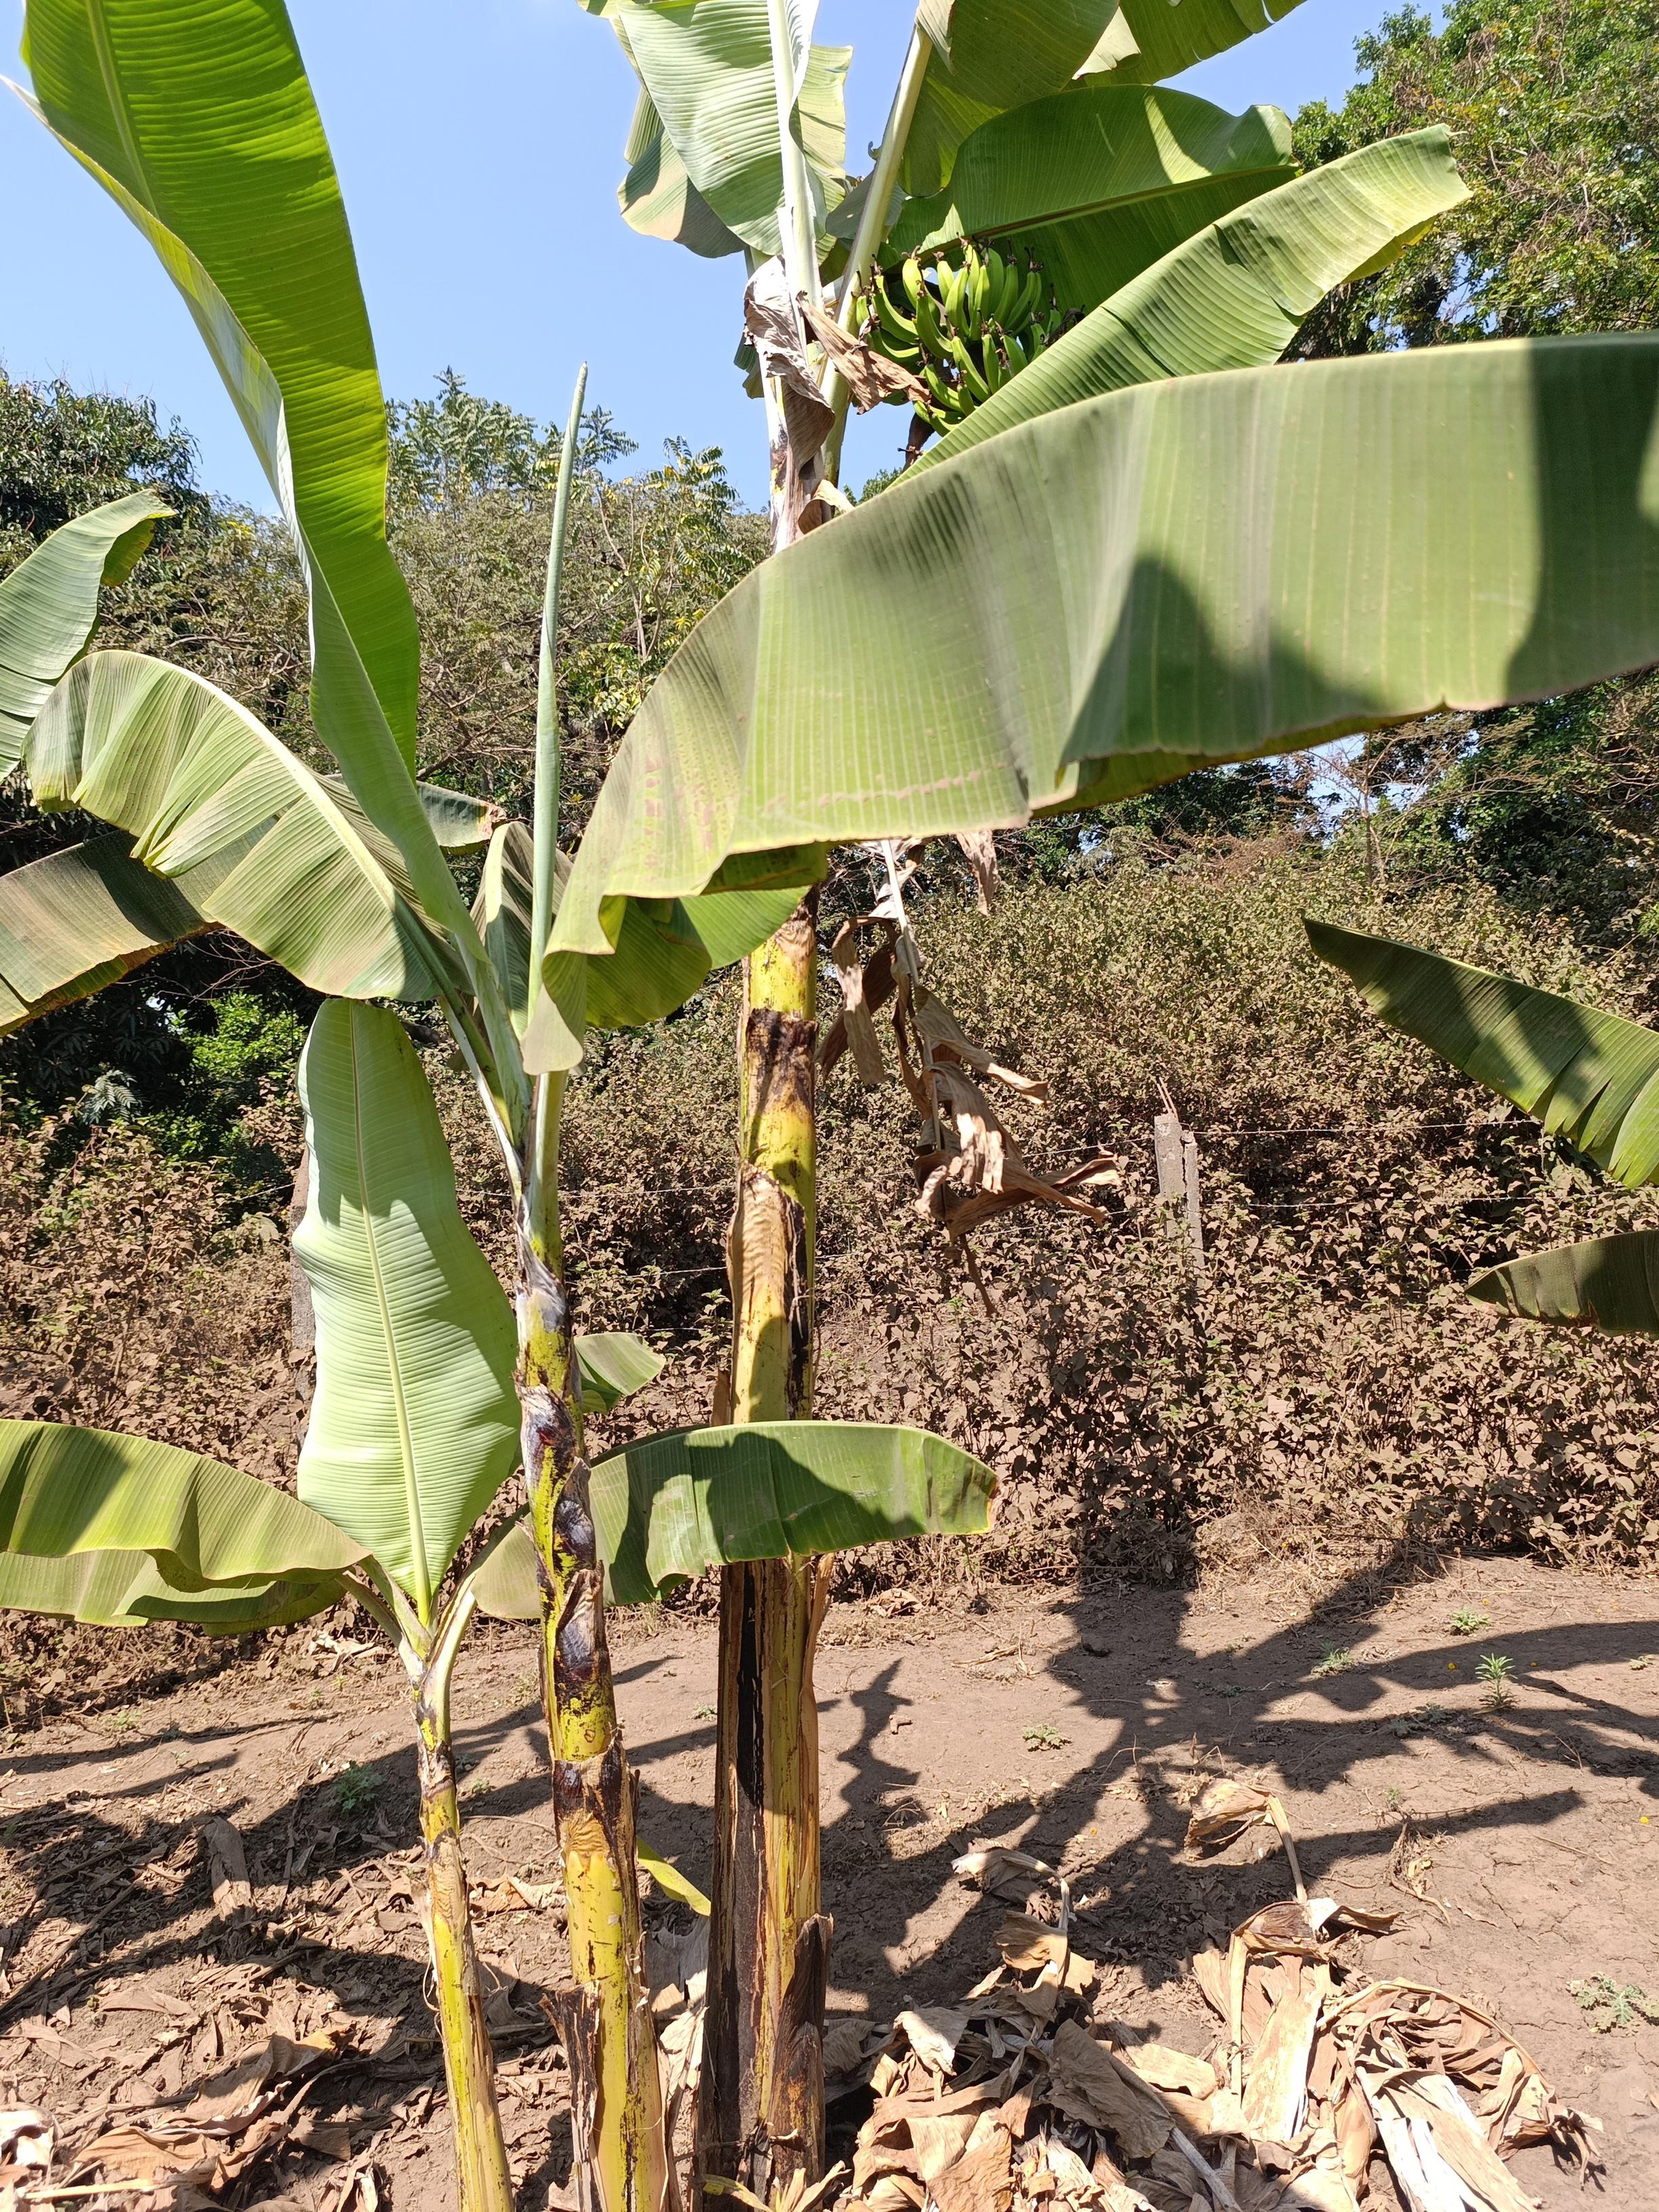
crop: banana
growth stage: vegetative
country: Tanzania
